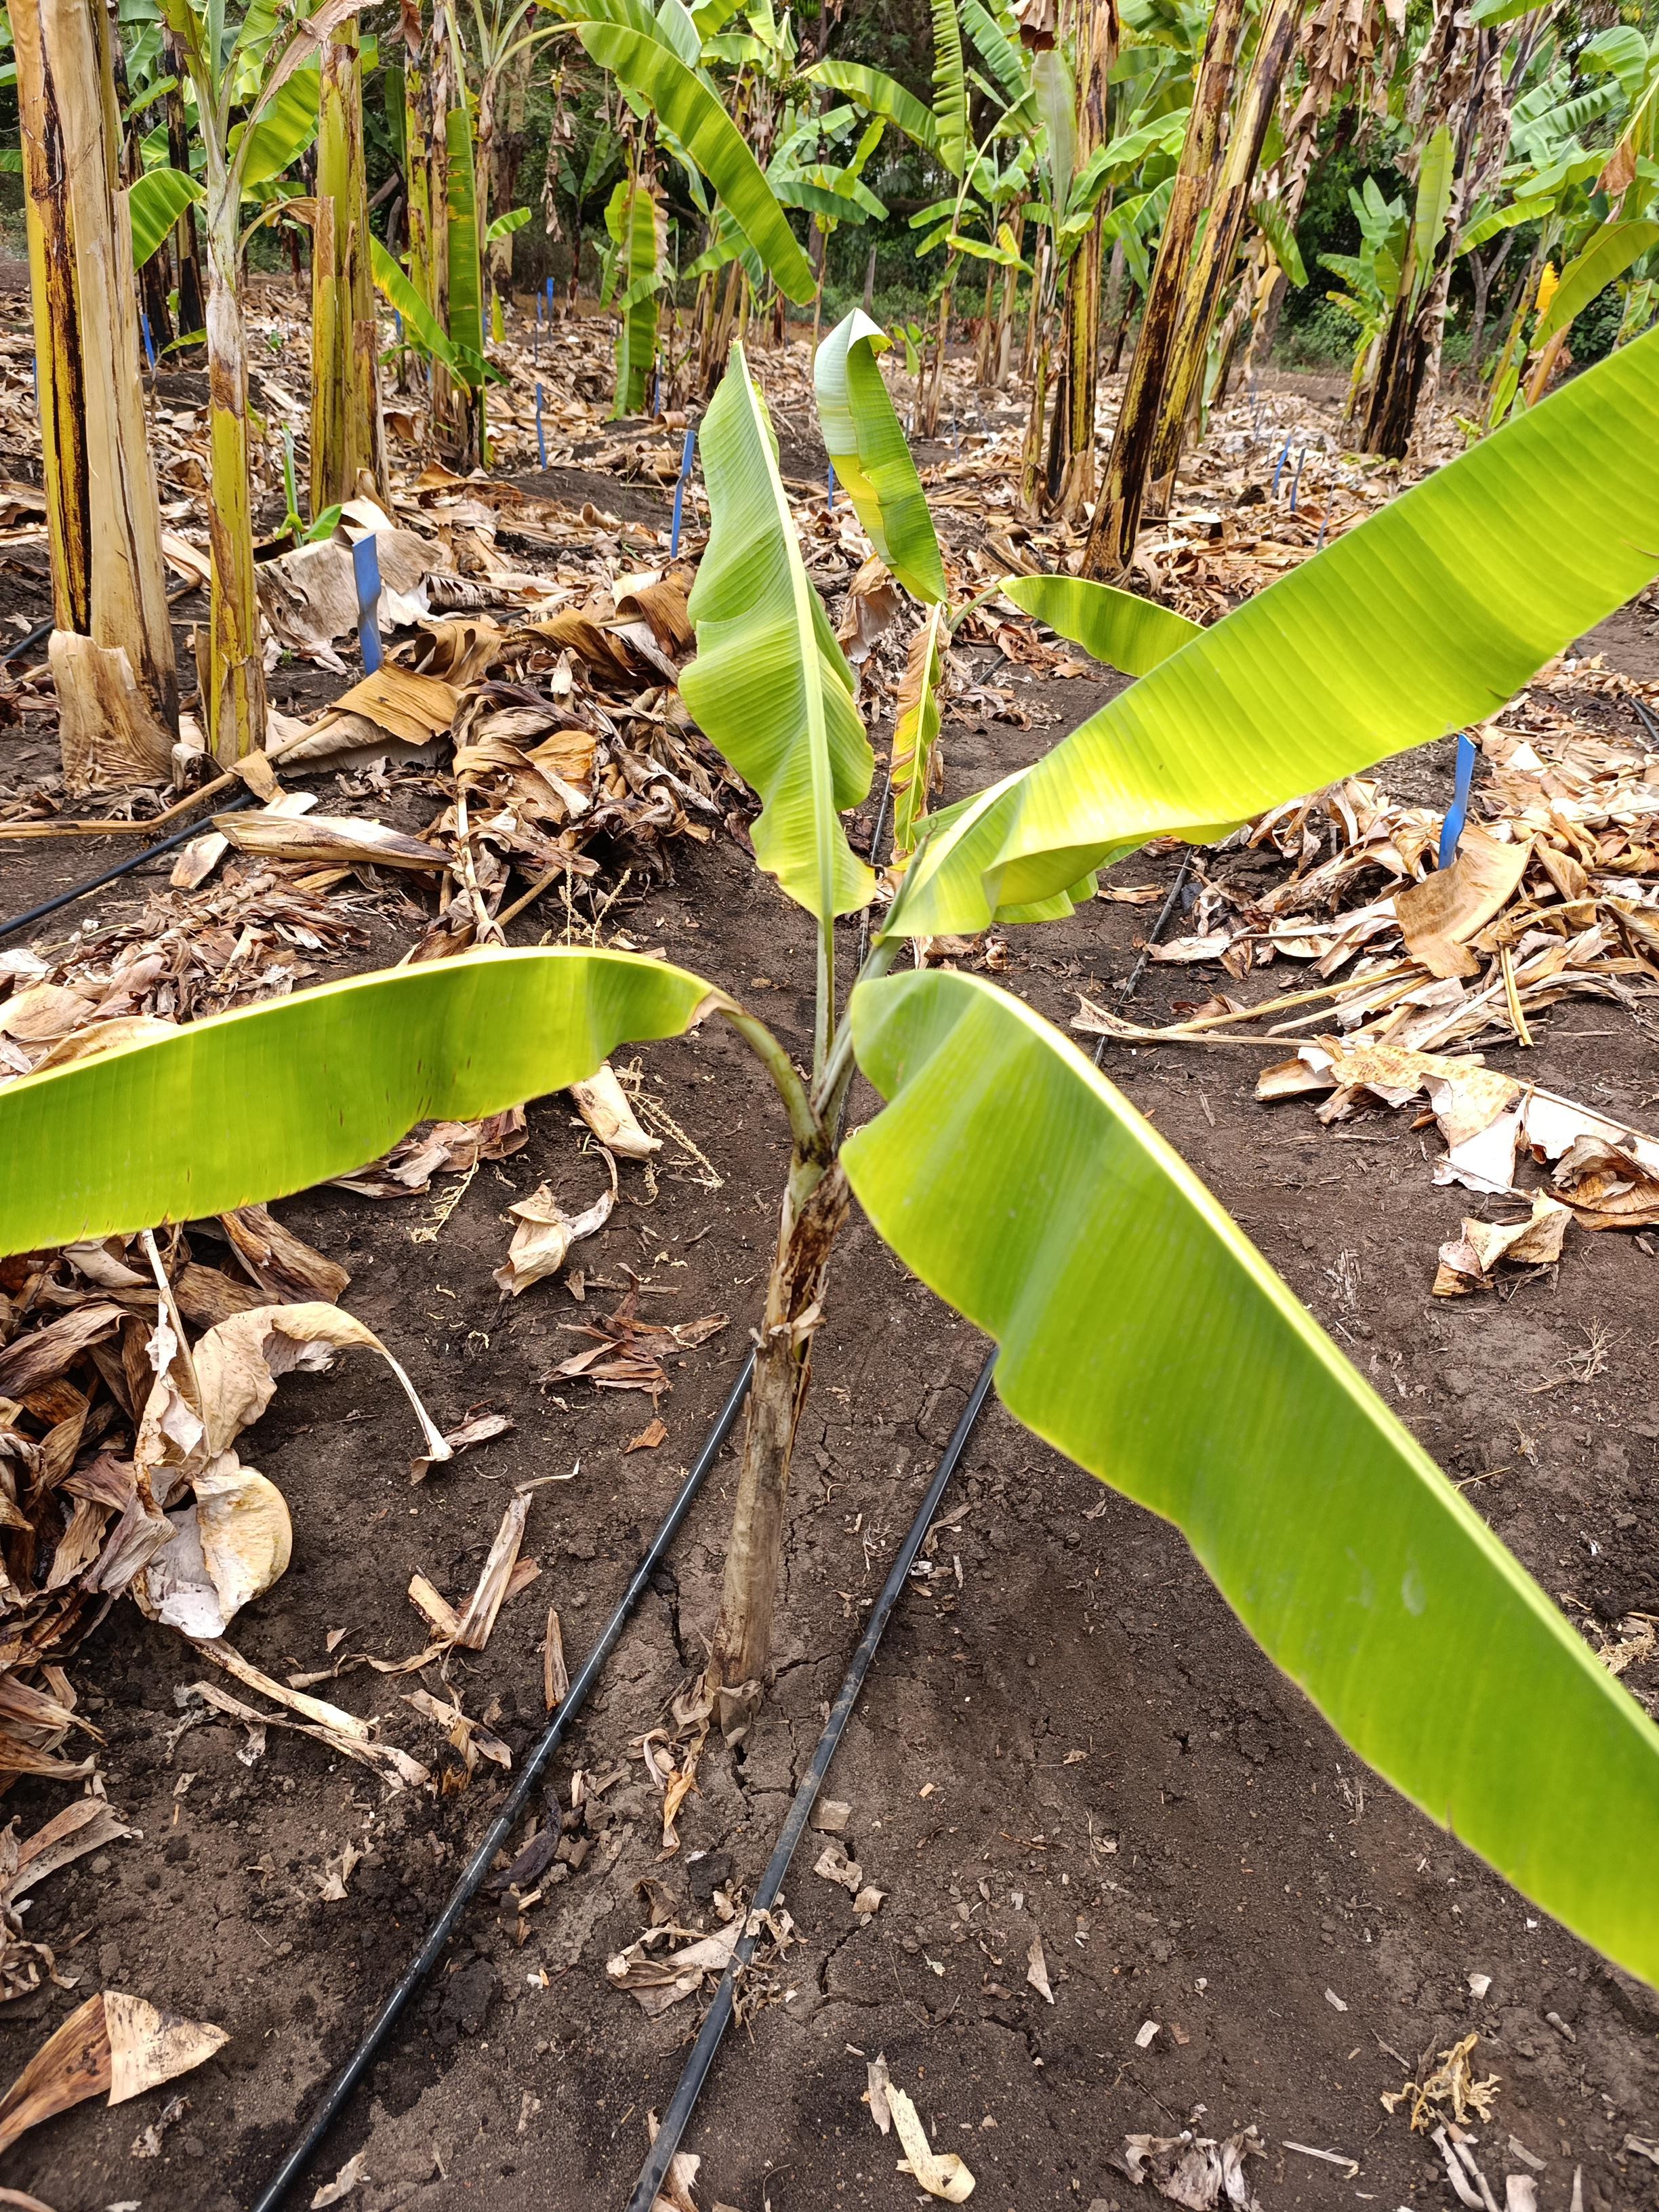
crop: banana
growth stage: vegetative
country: Tanzania
